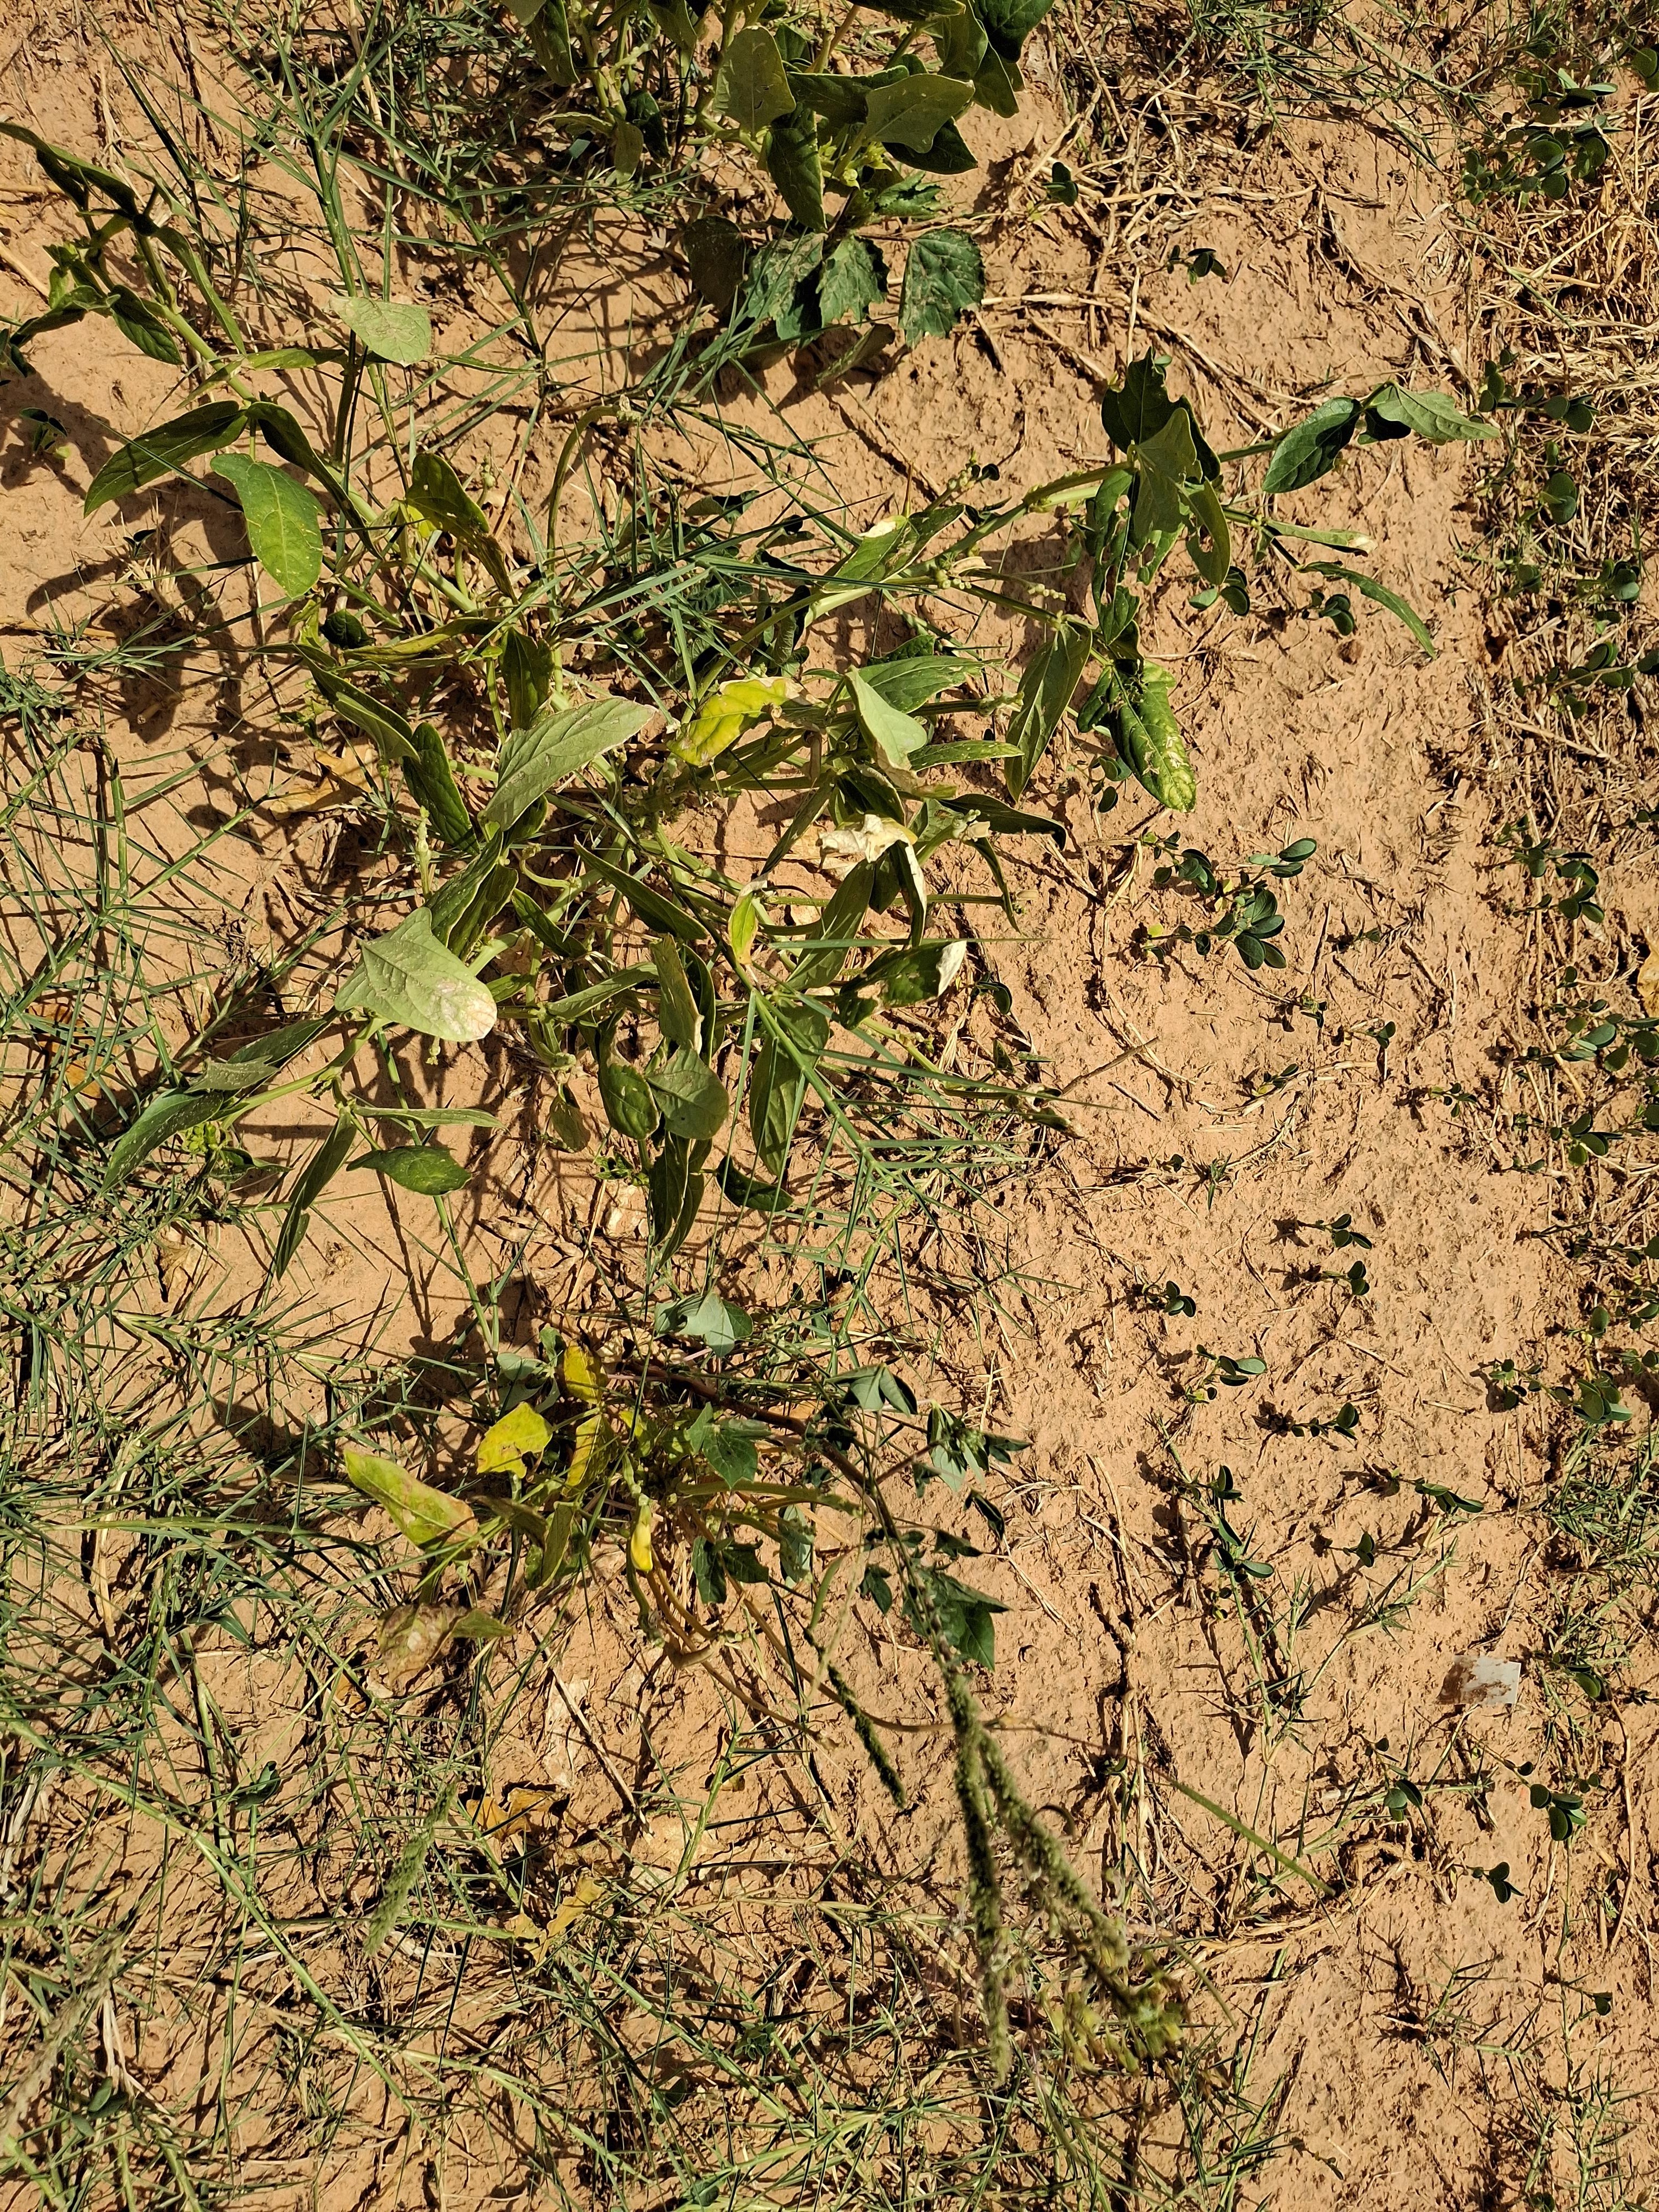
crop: cowpea
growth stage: harvest maturity
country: Nigeria
